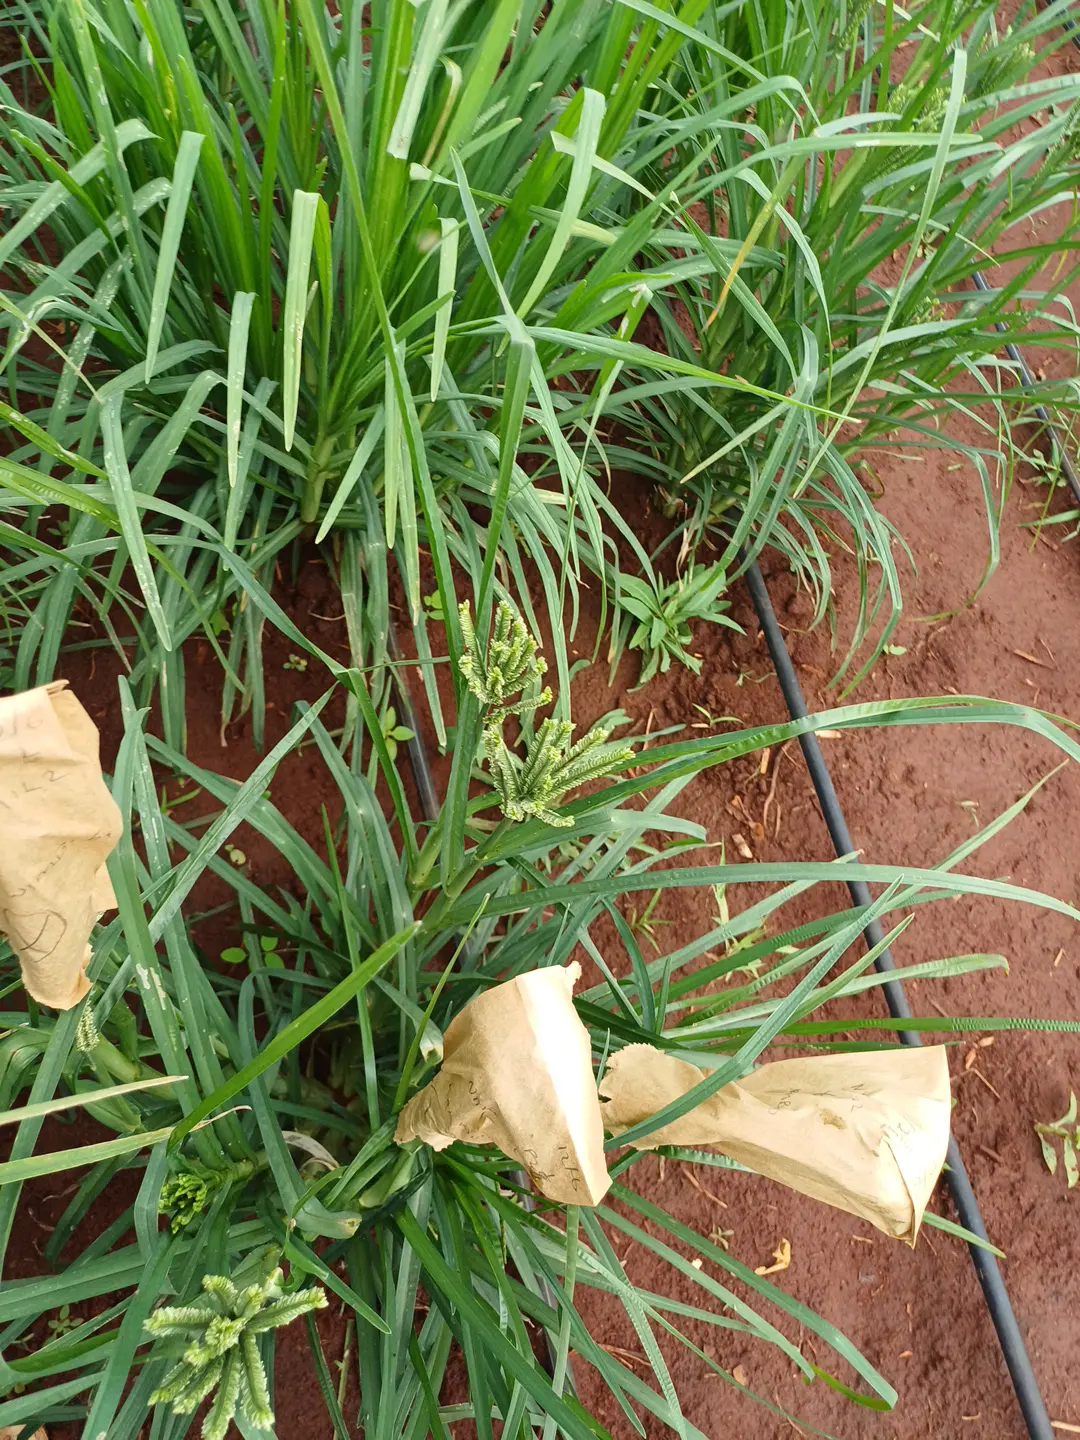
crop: finger millet
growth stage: heading tuber
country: Kenya
